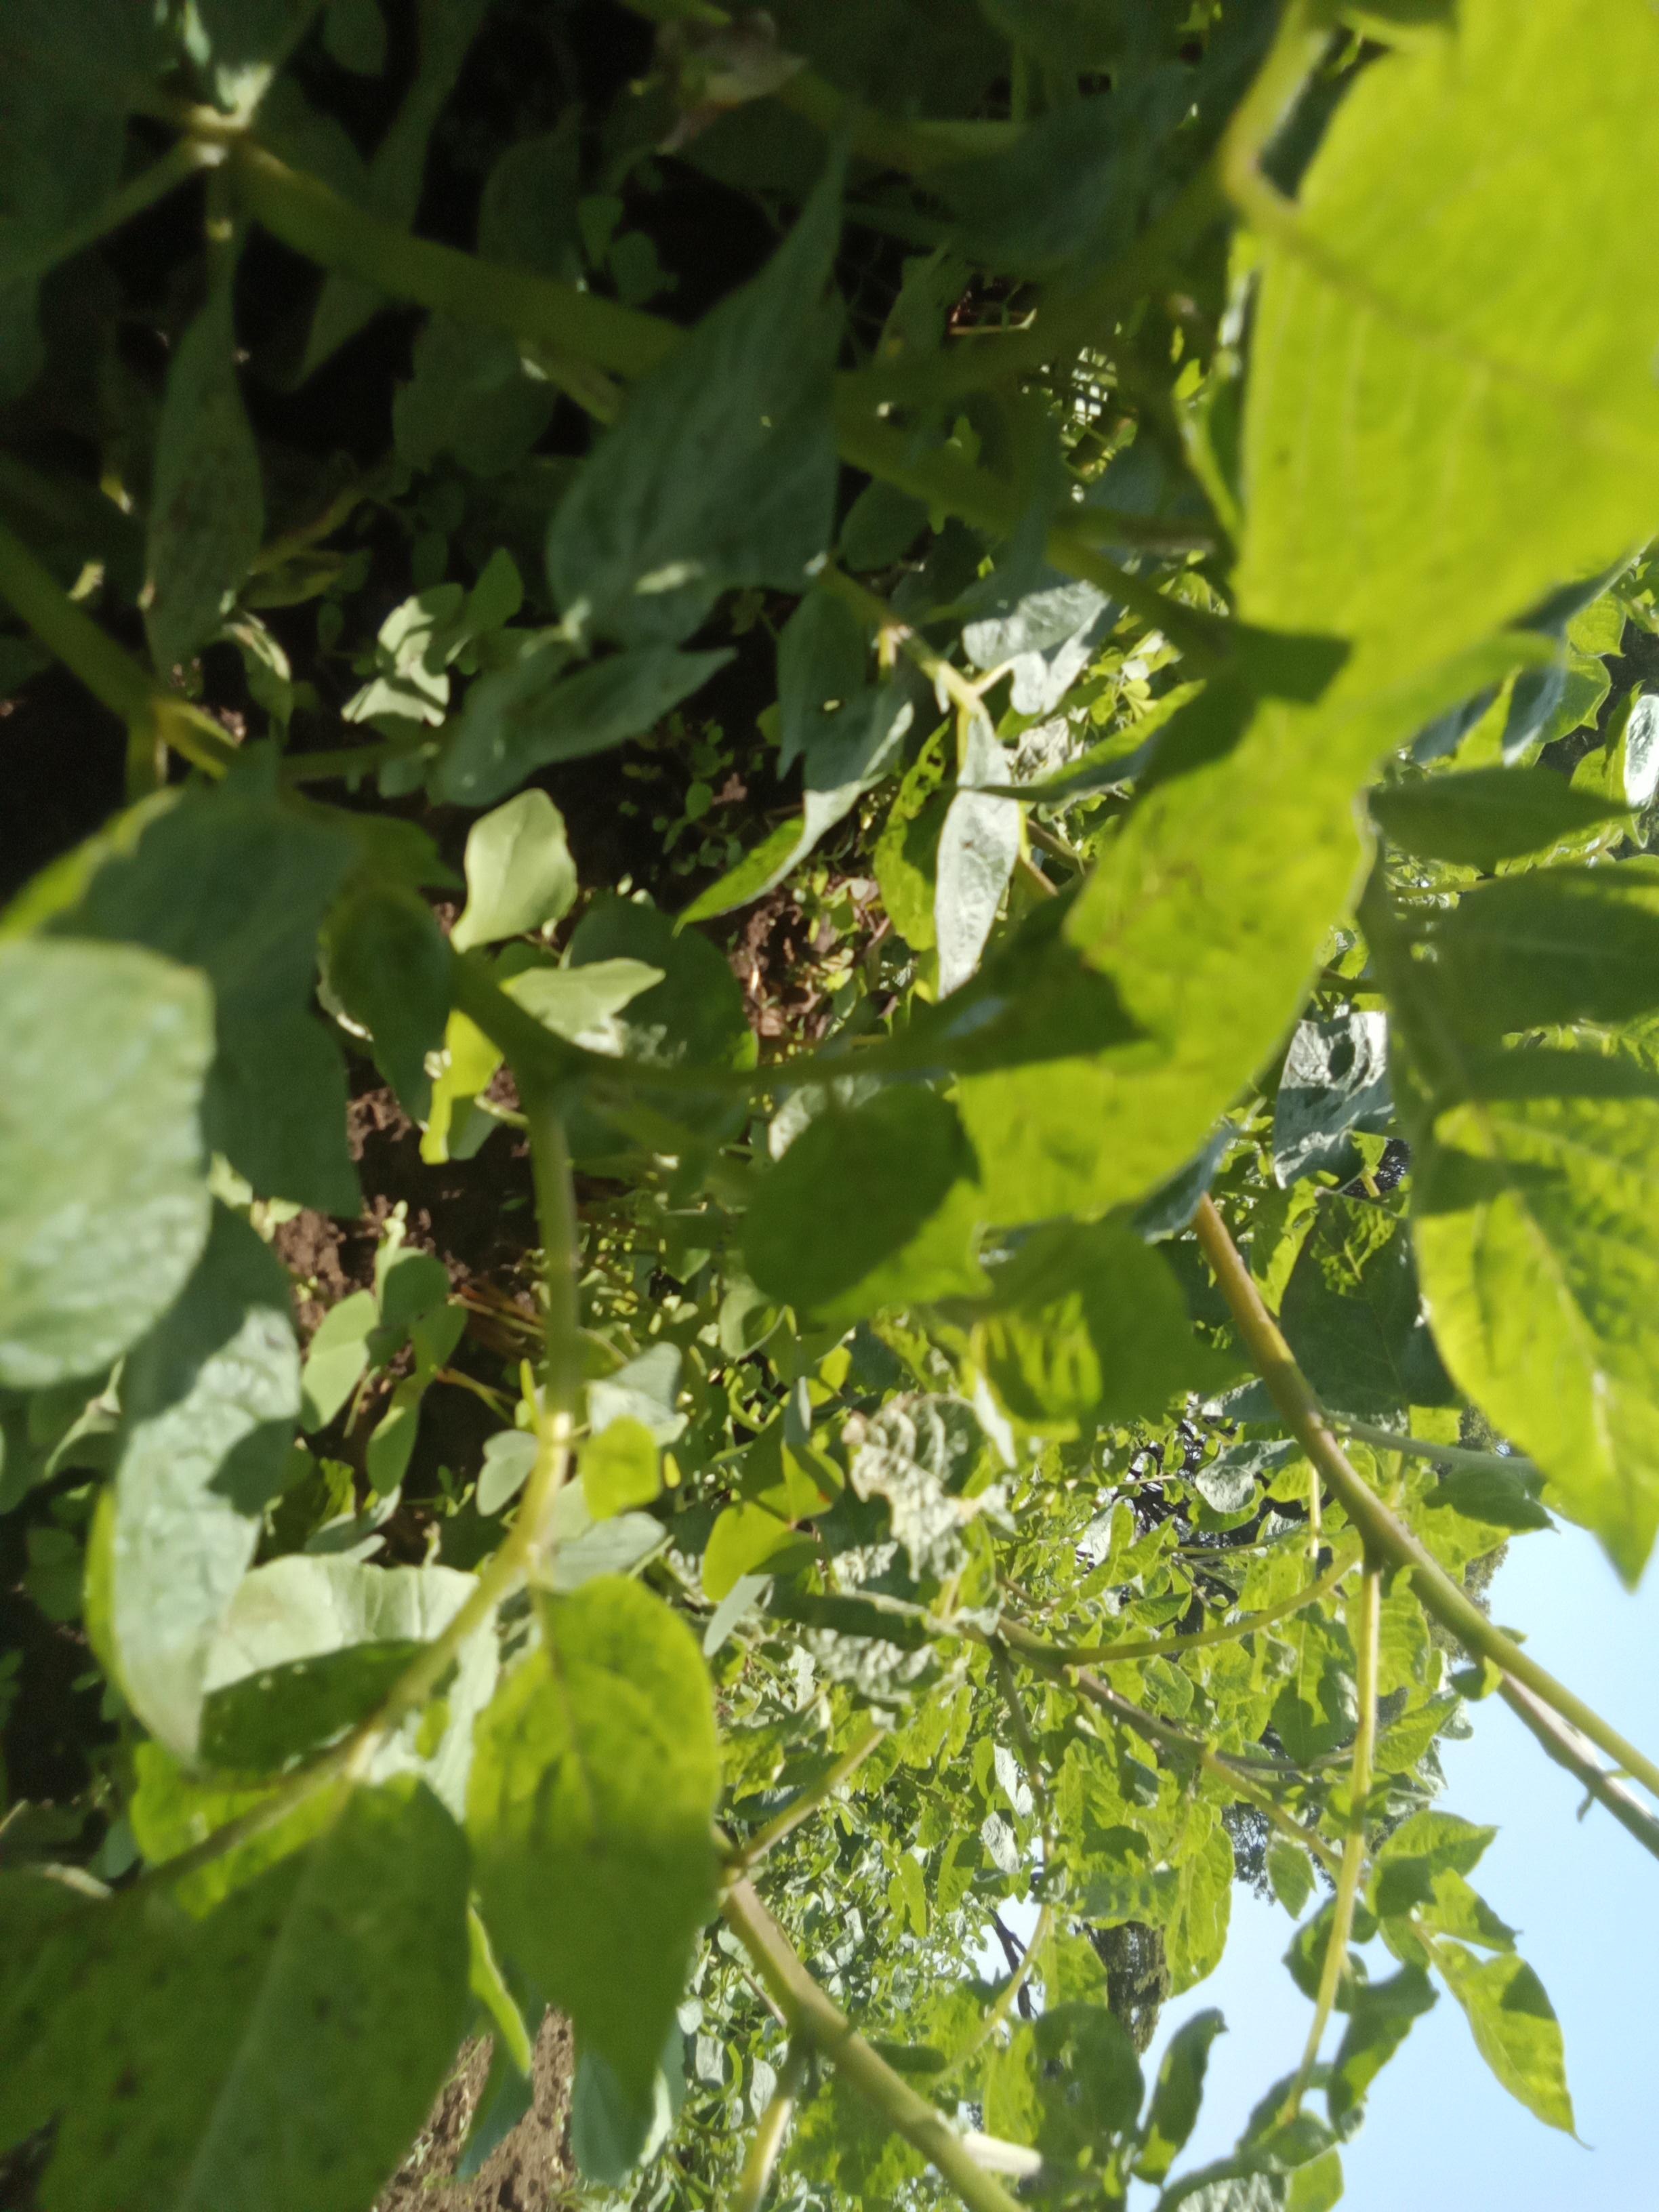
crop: potato
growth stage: flowering
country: Kenya
